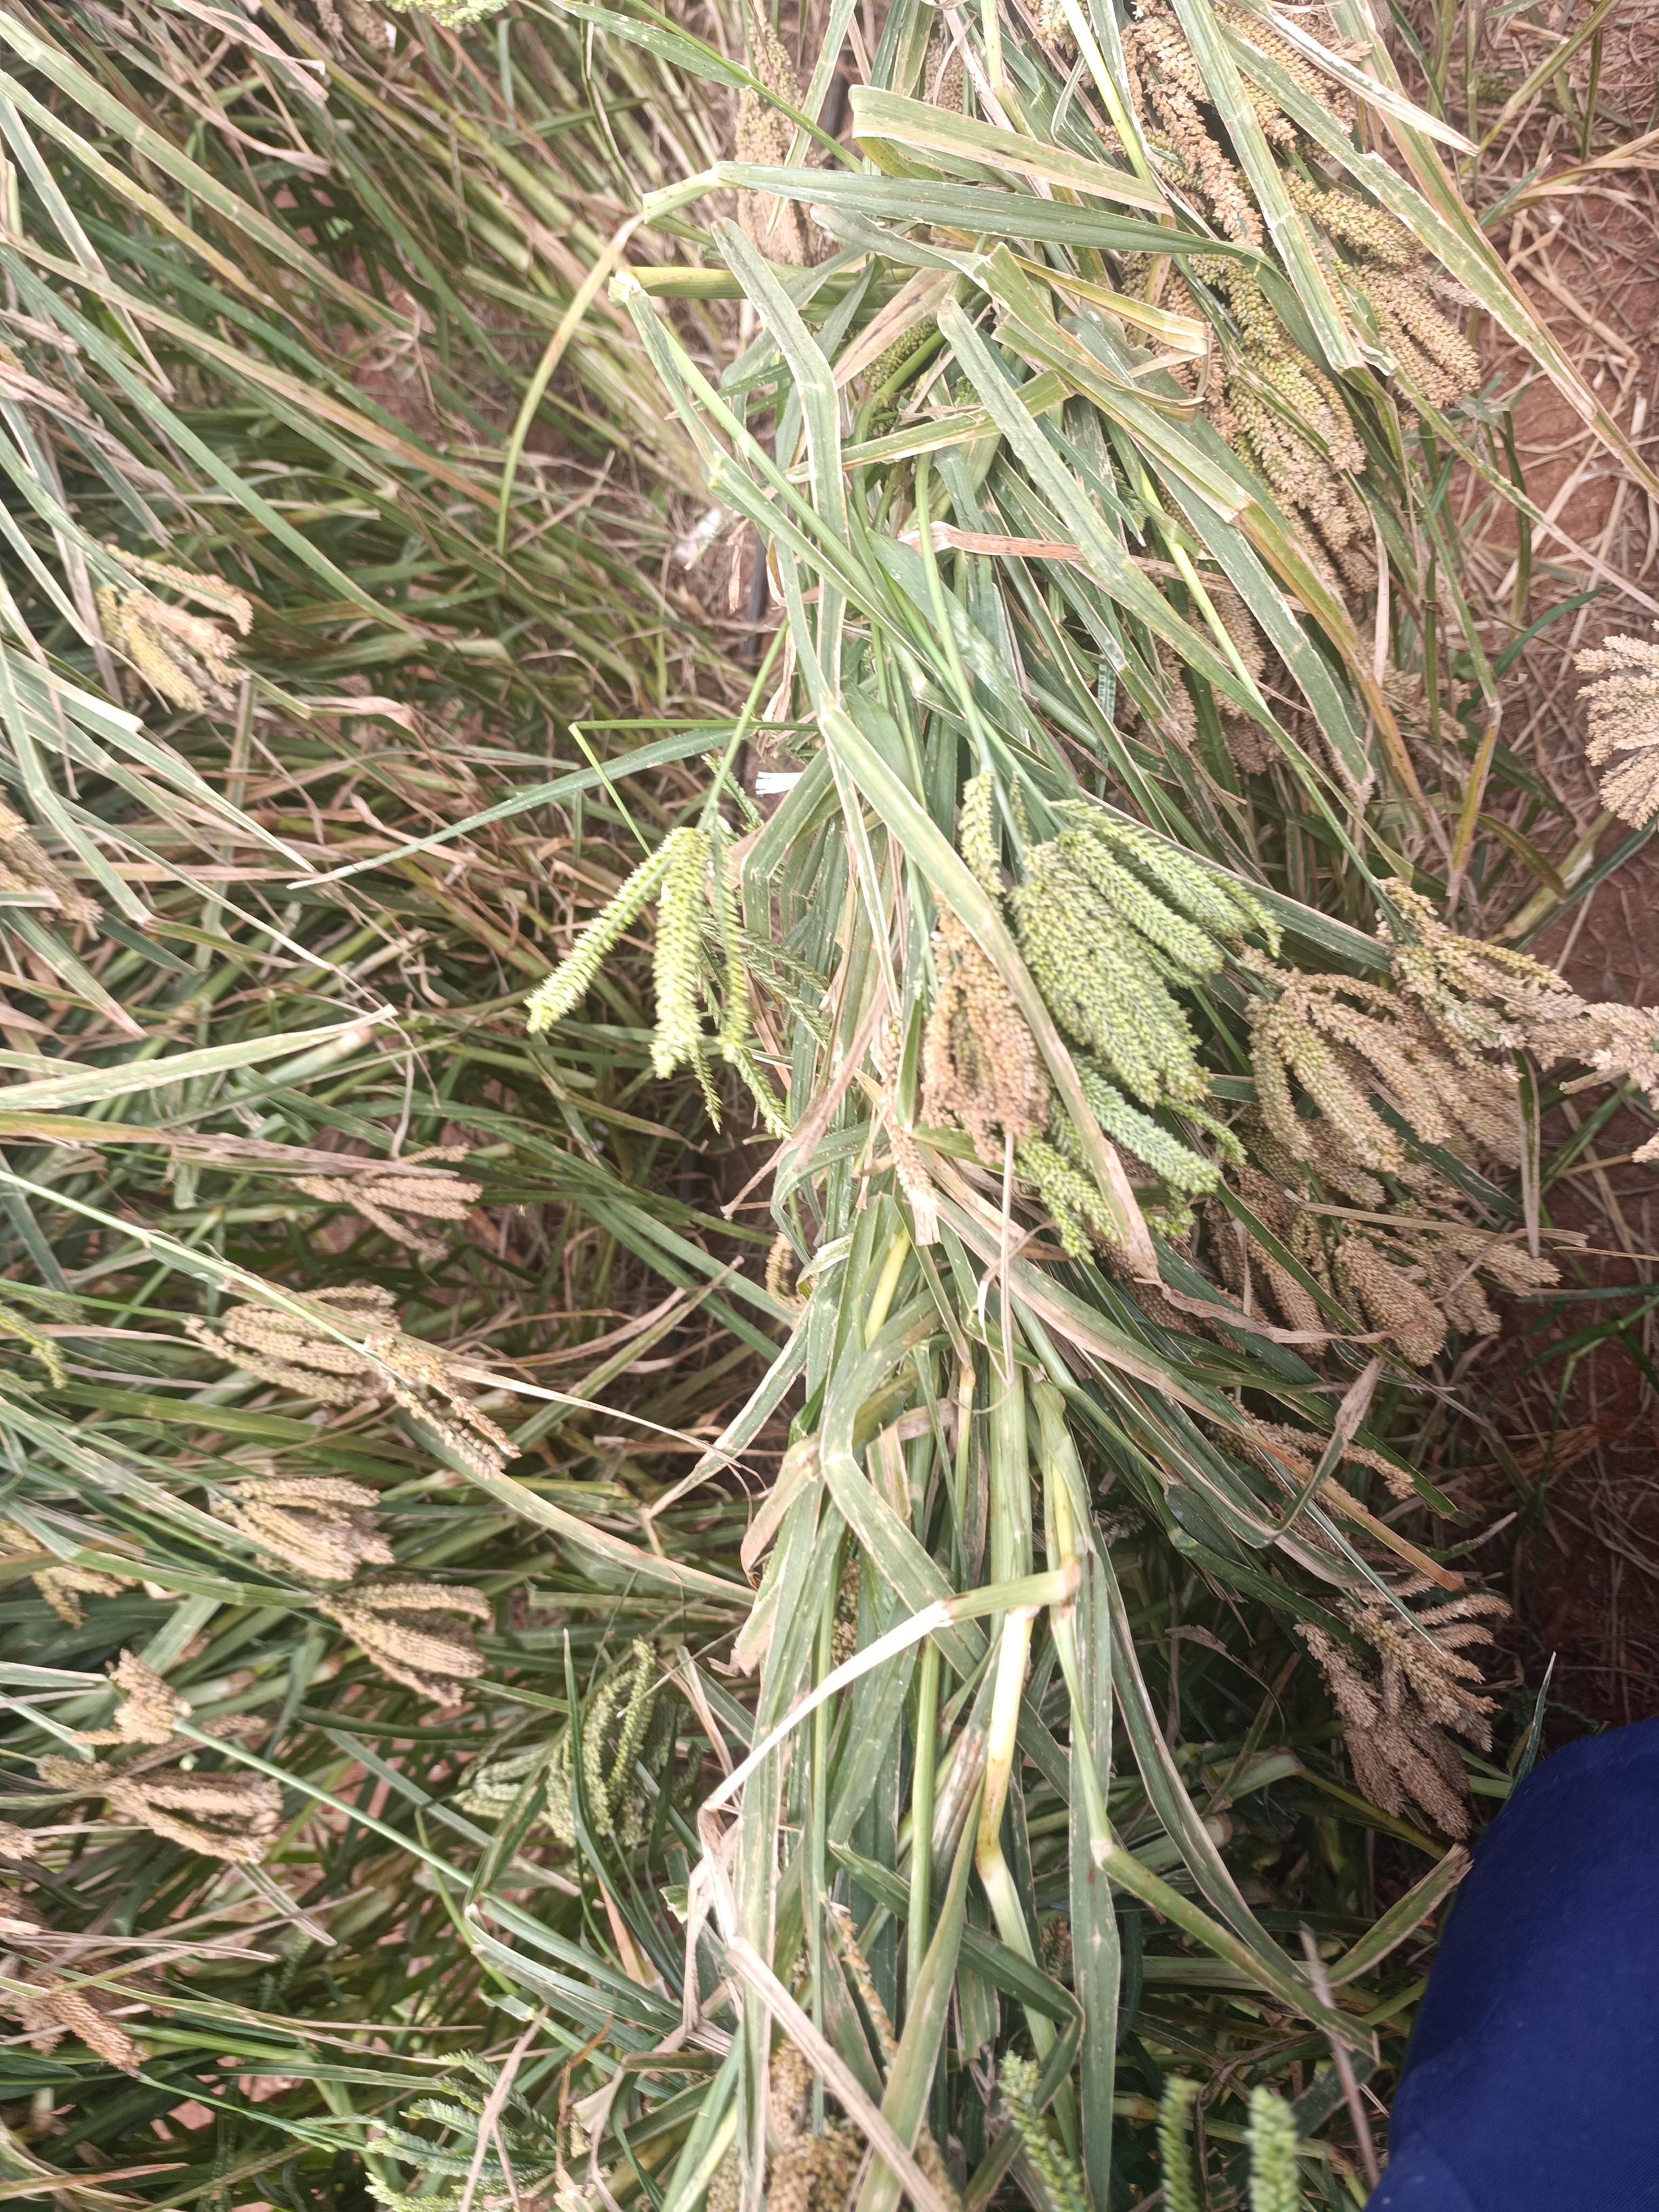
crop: finger millet
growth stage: filling grain
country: Kenya
